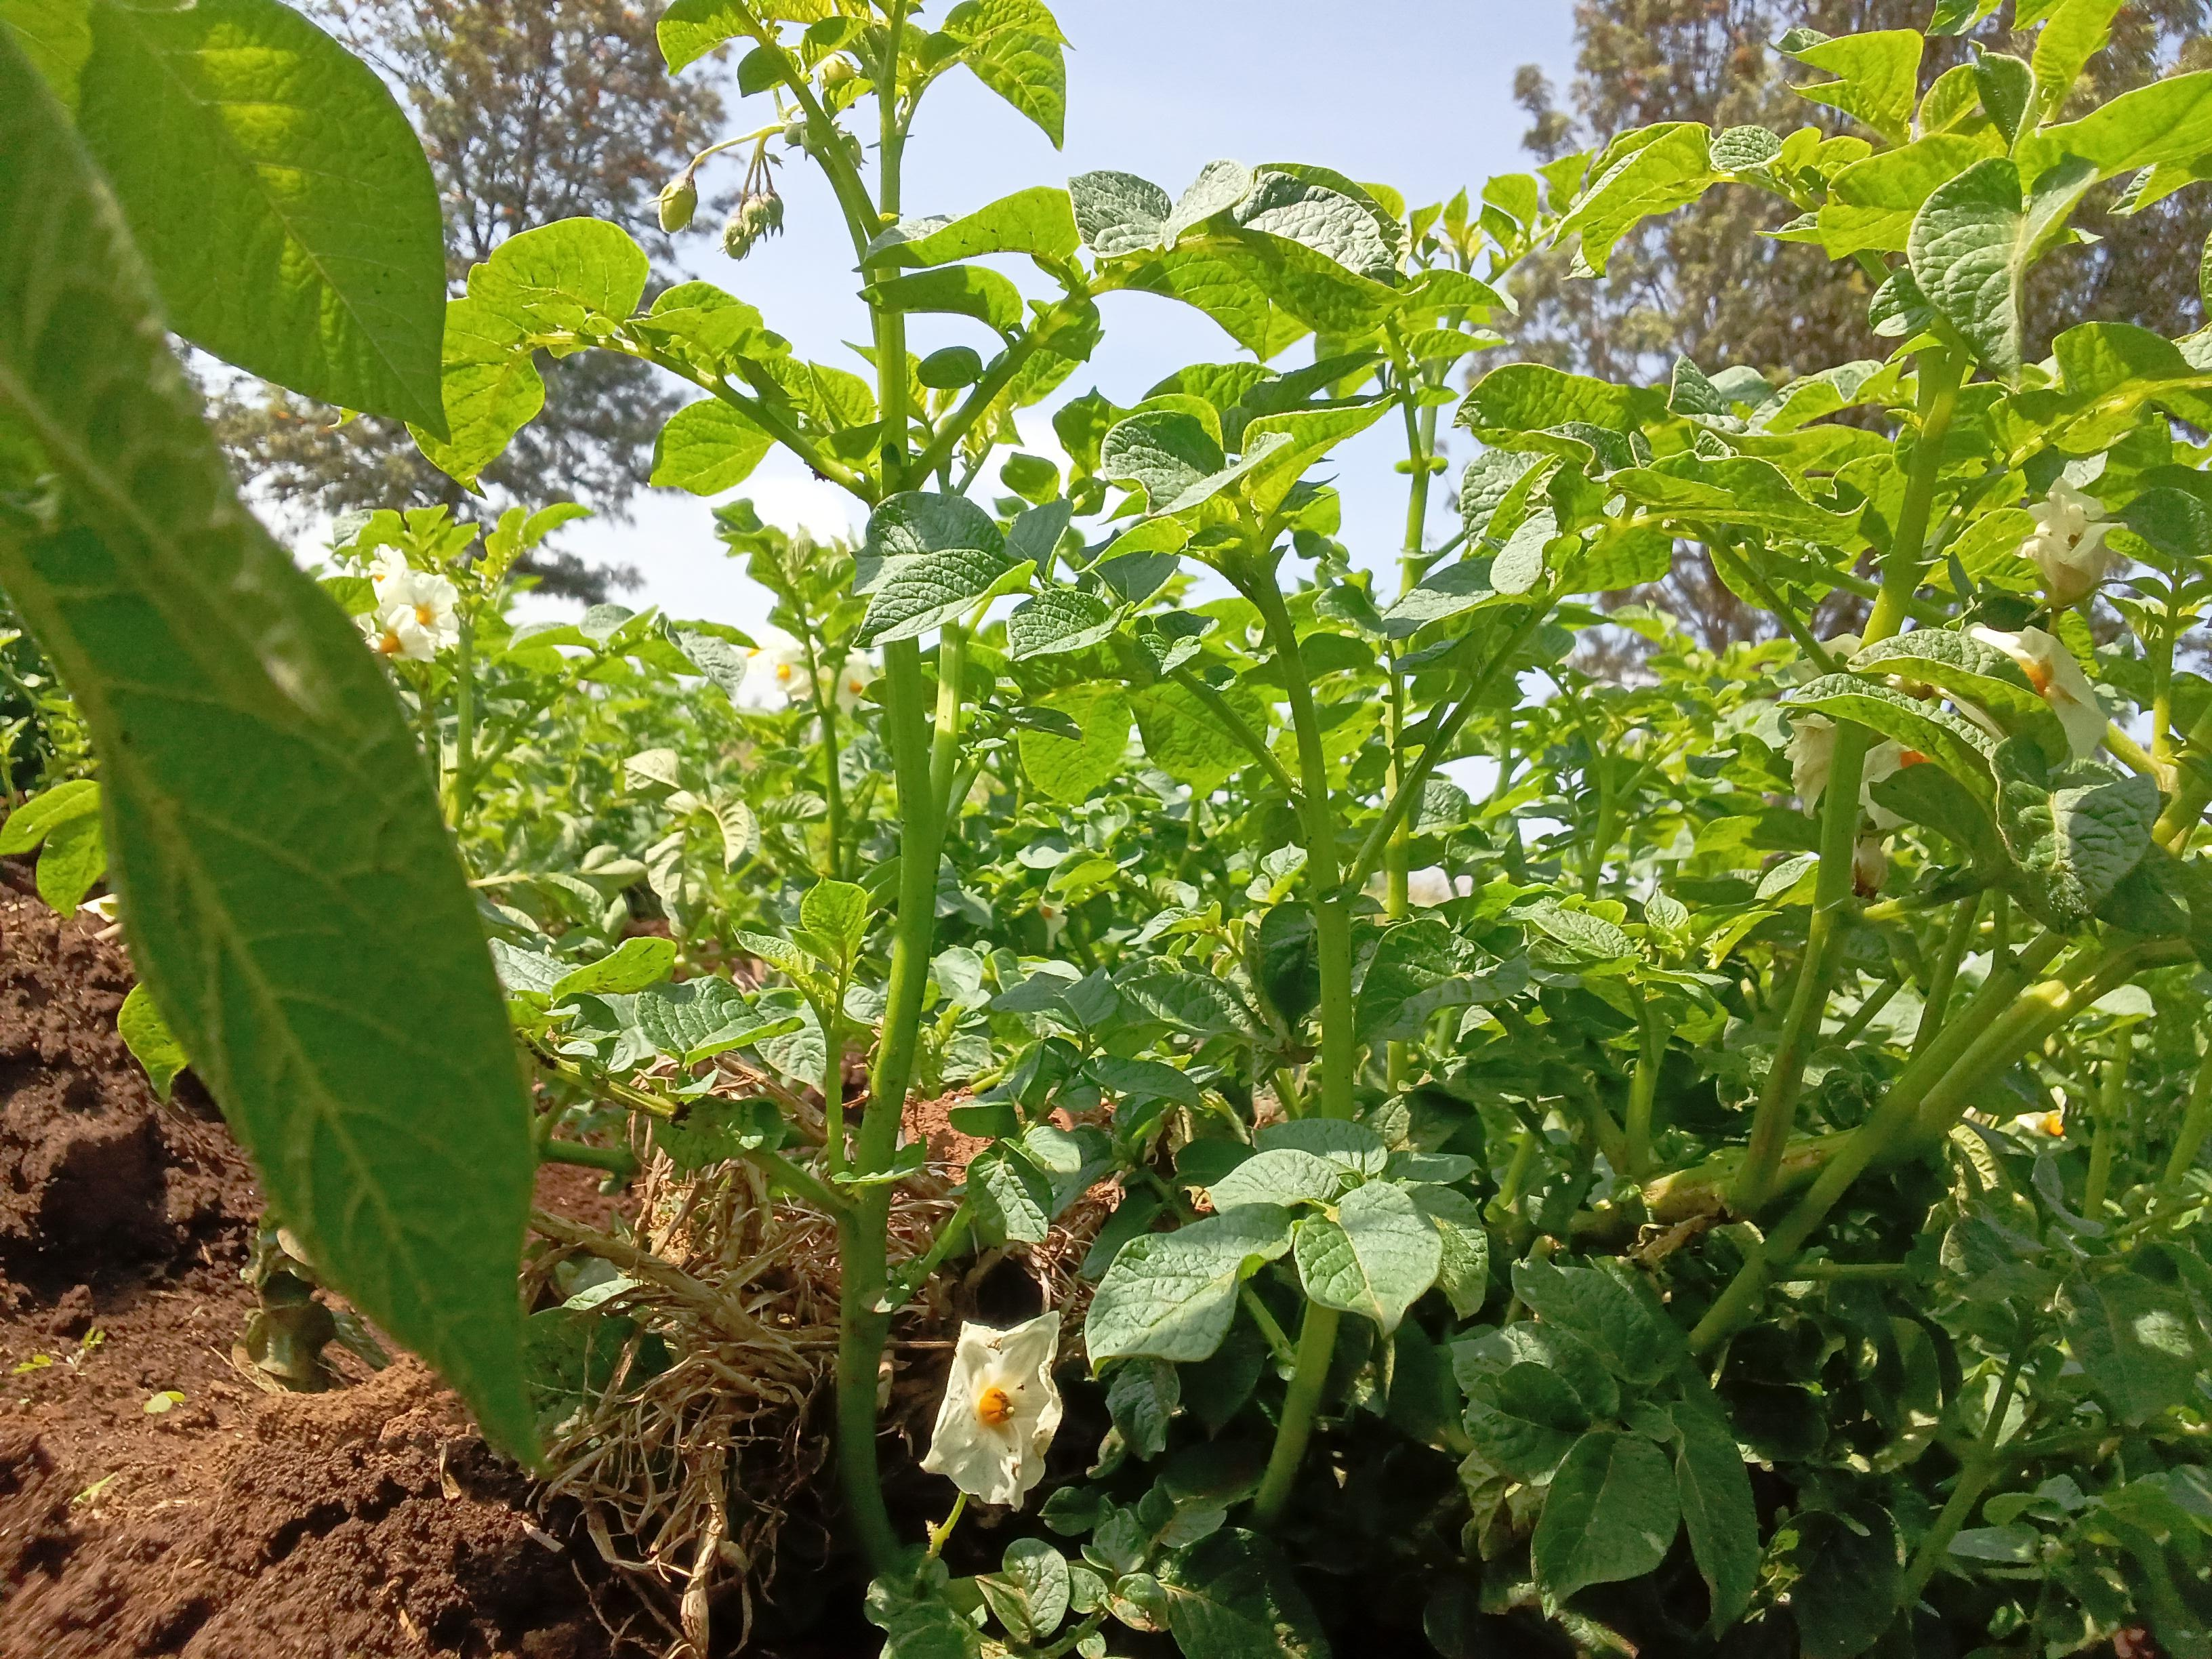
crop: potato
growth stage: flowering
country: Kenya
